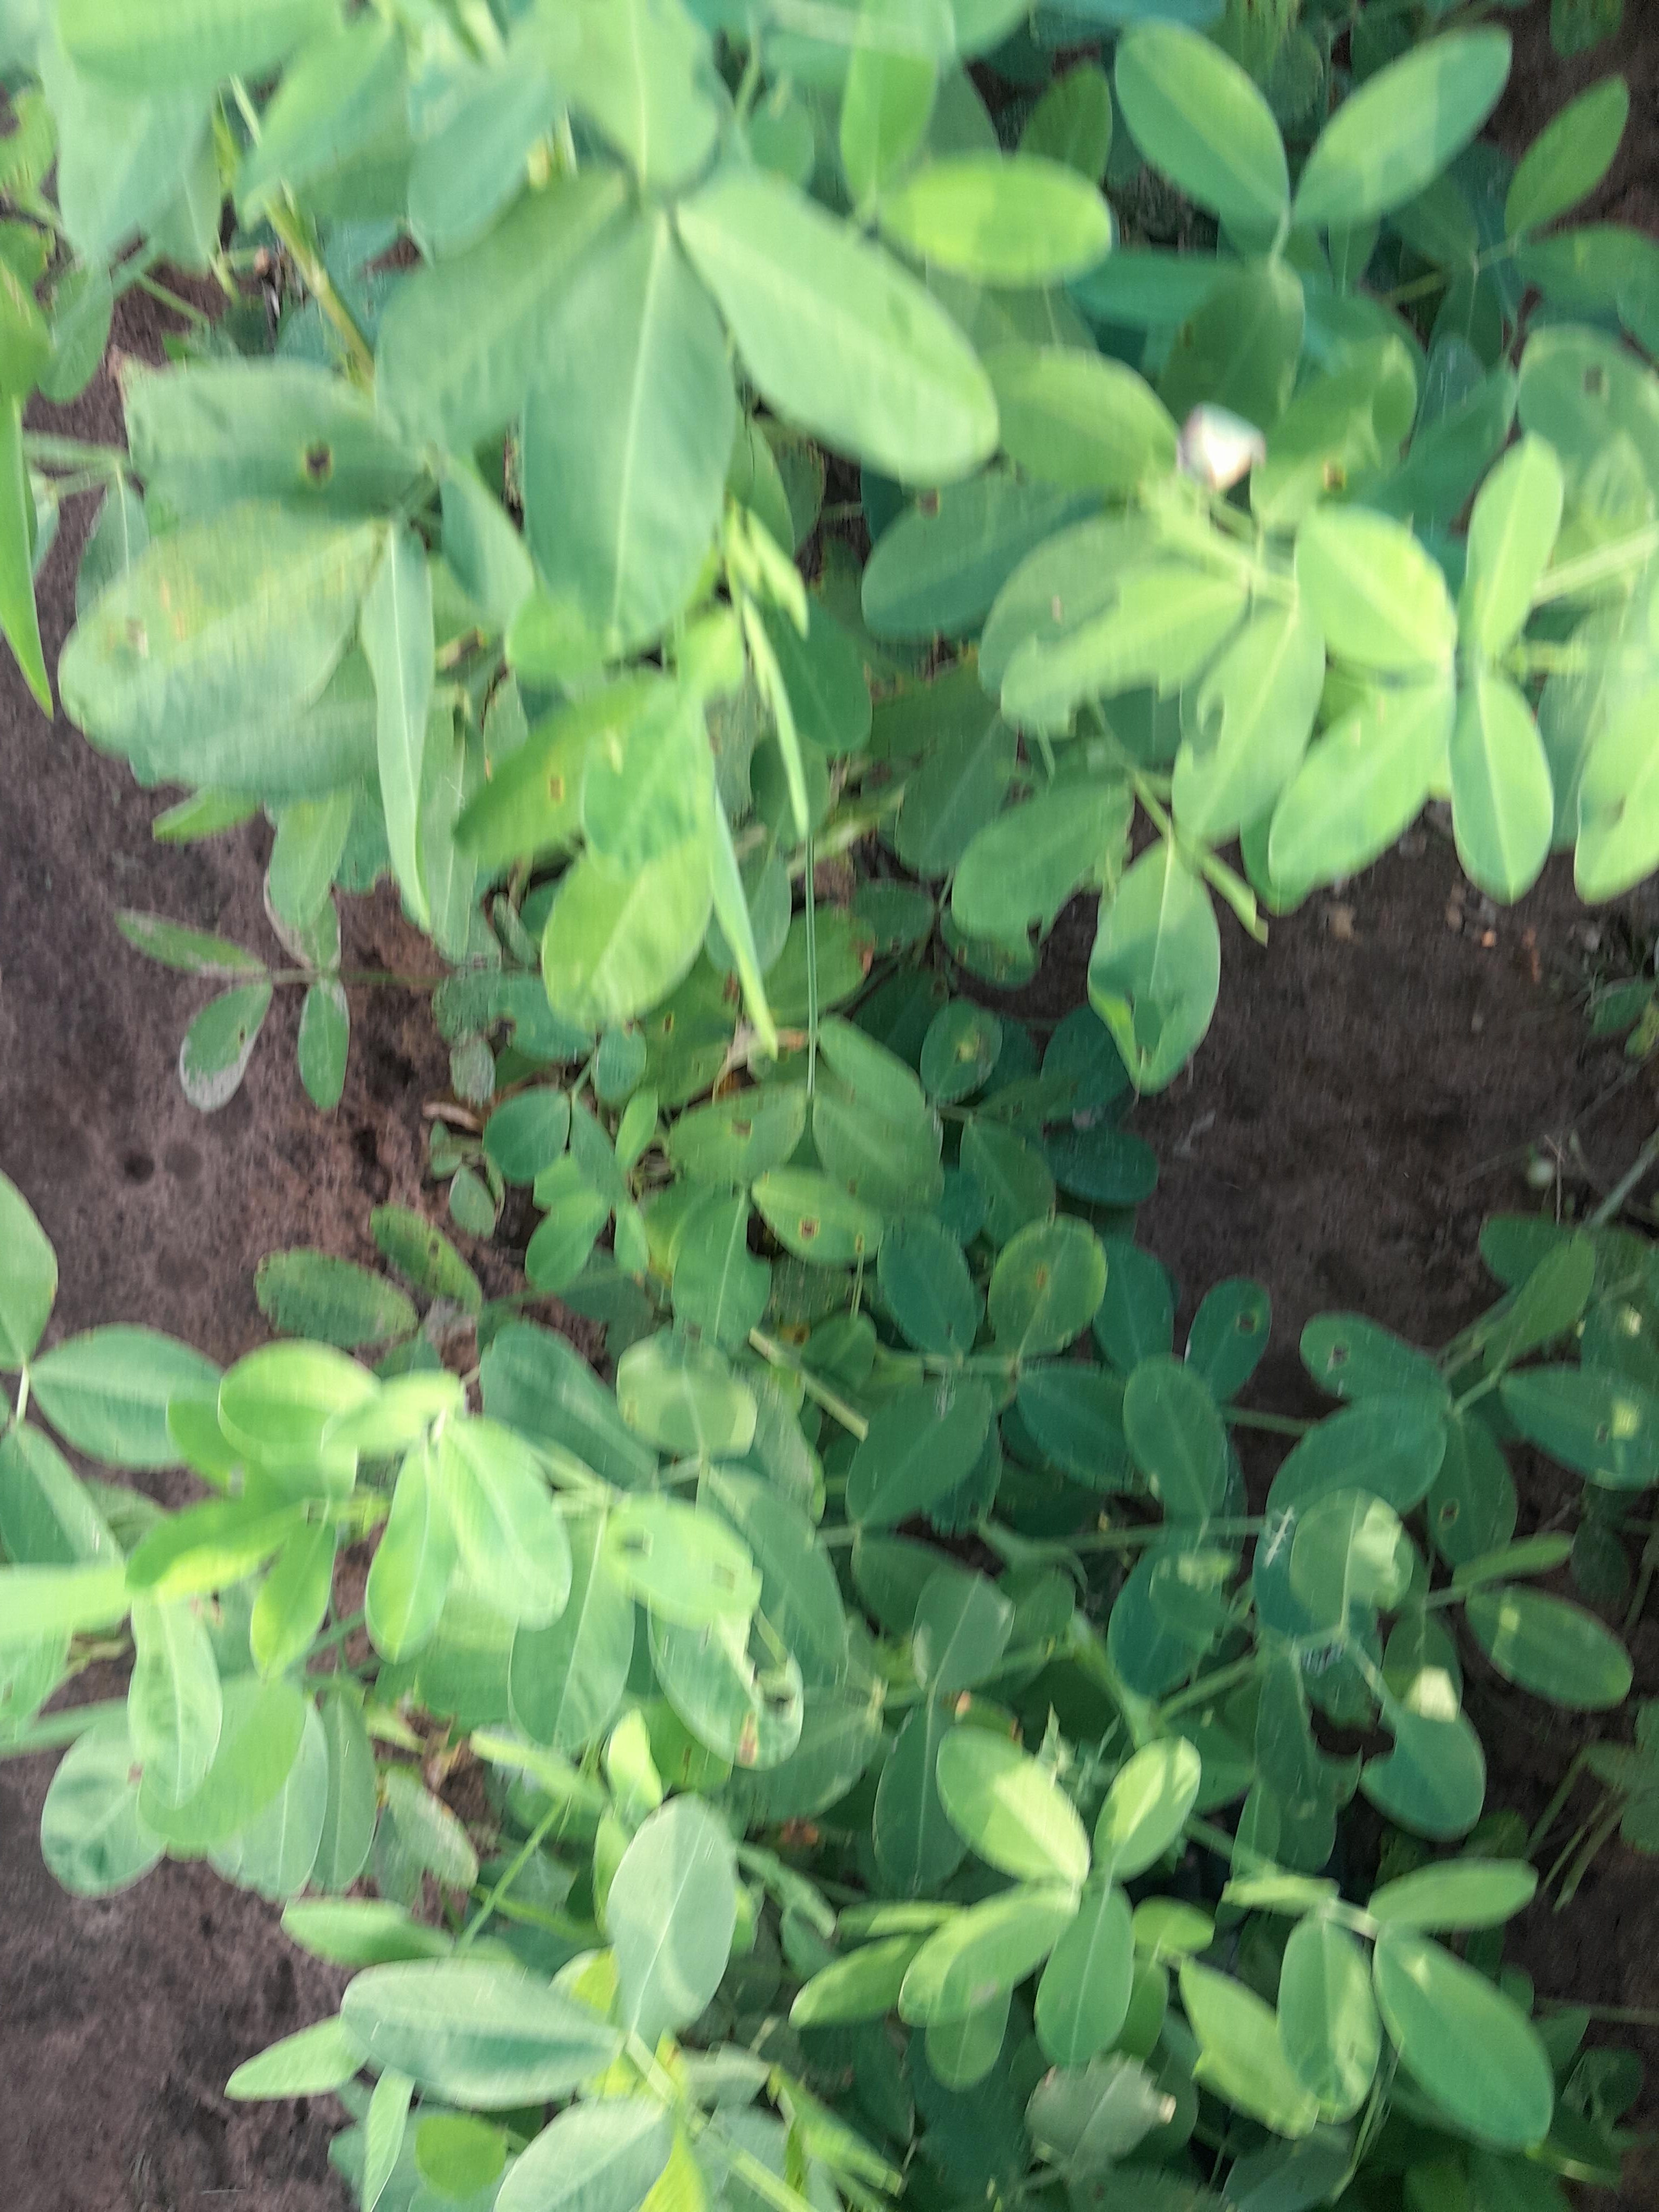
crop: groundnut
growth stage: flowering
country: Senegal
